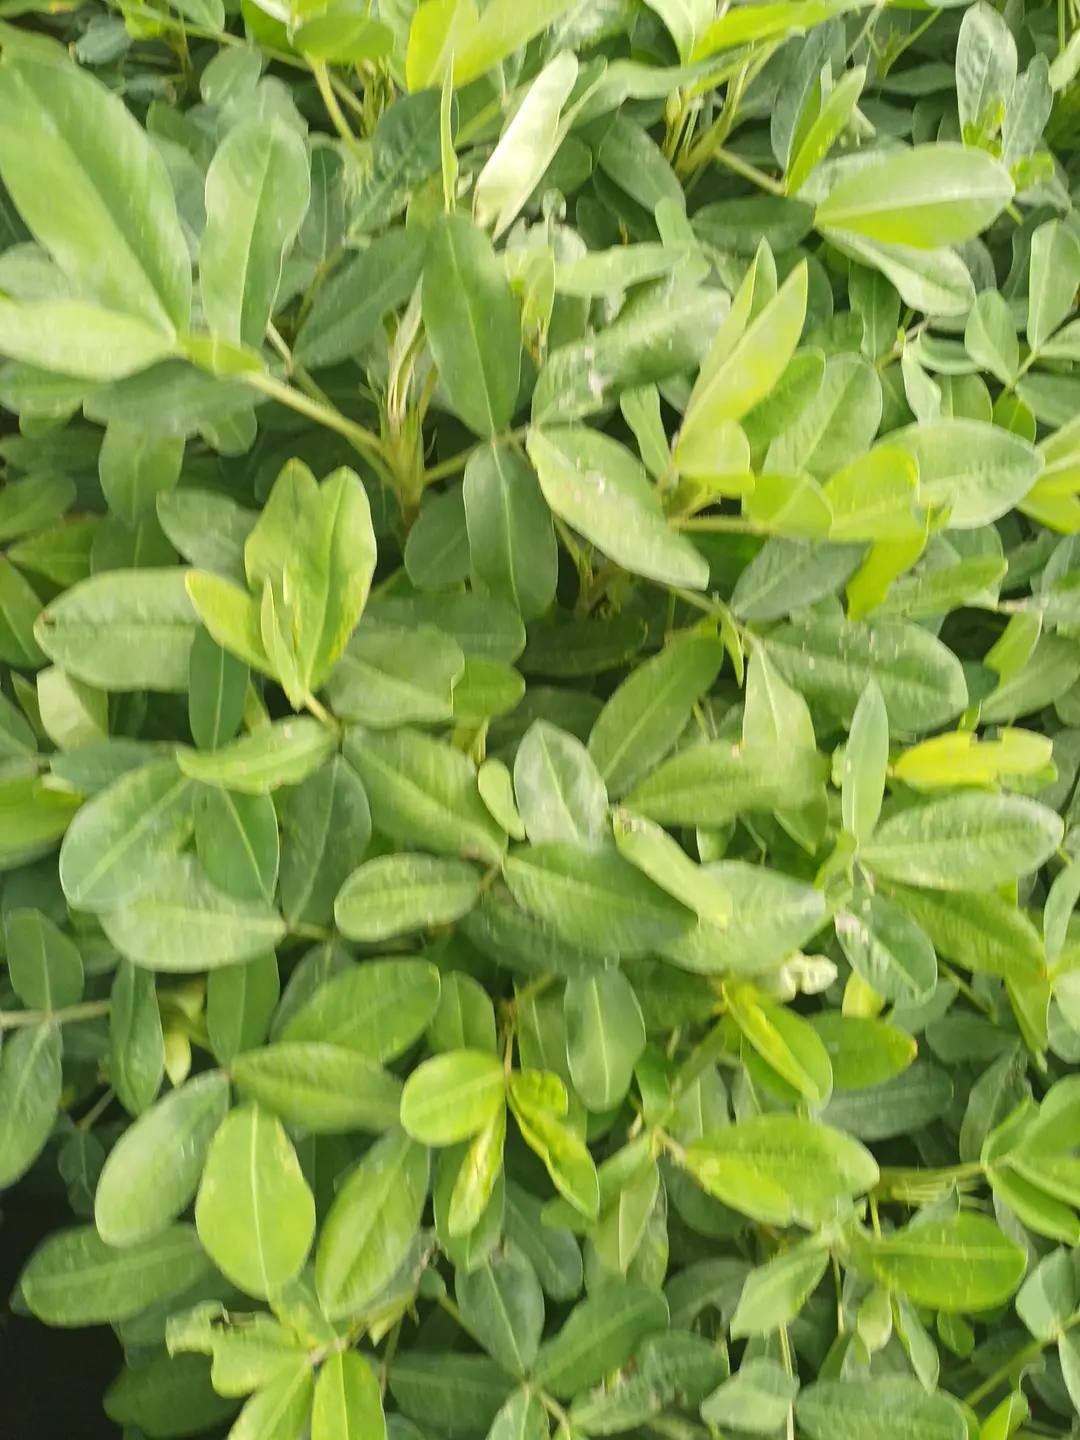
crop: groundnut
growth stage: flowering
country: Kenya
